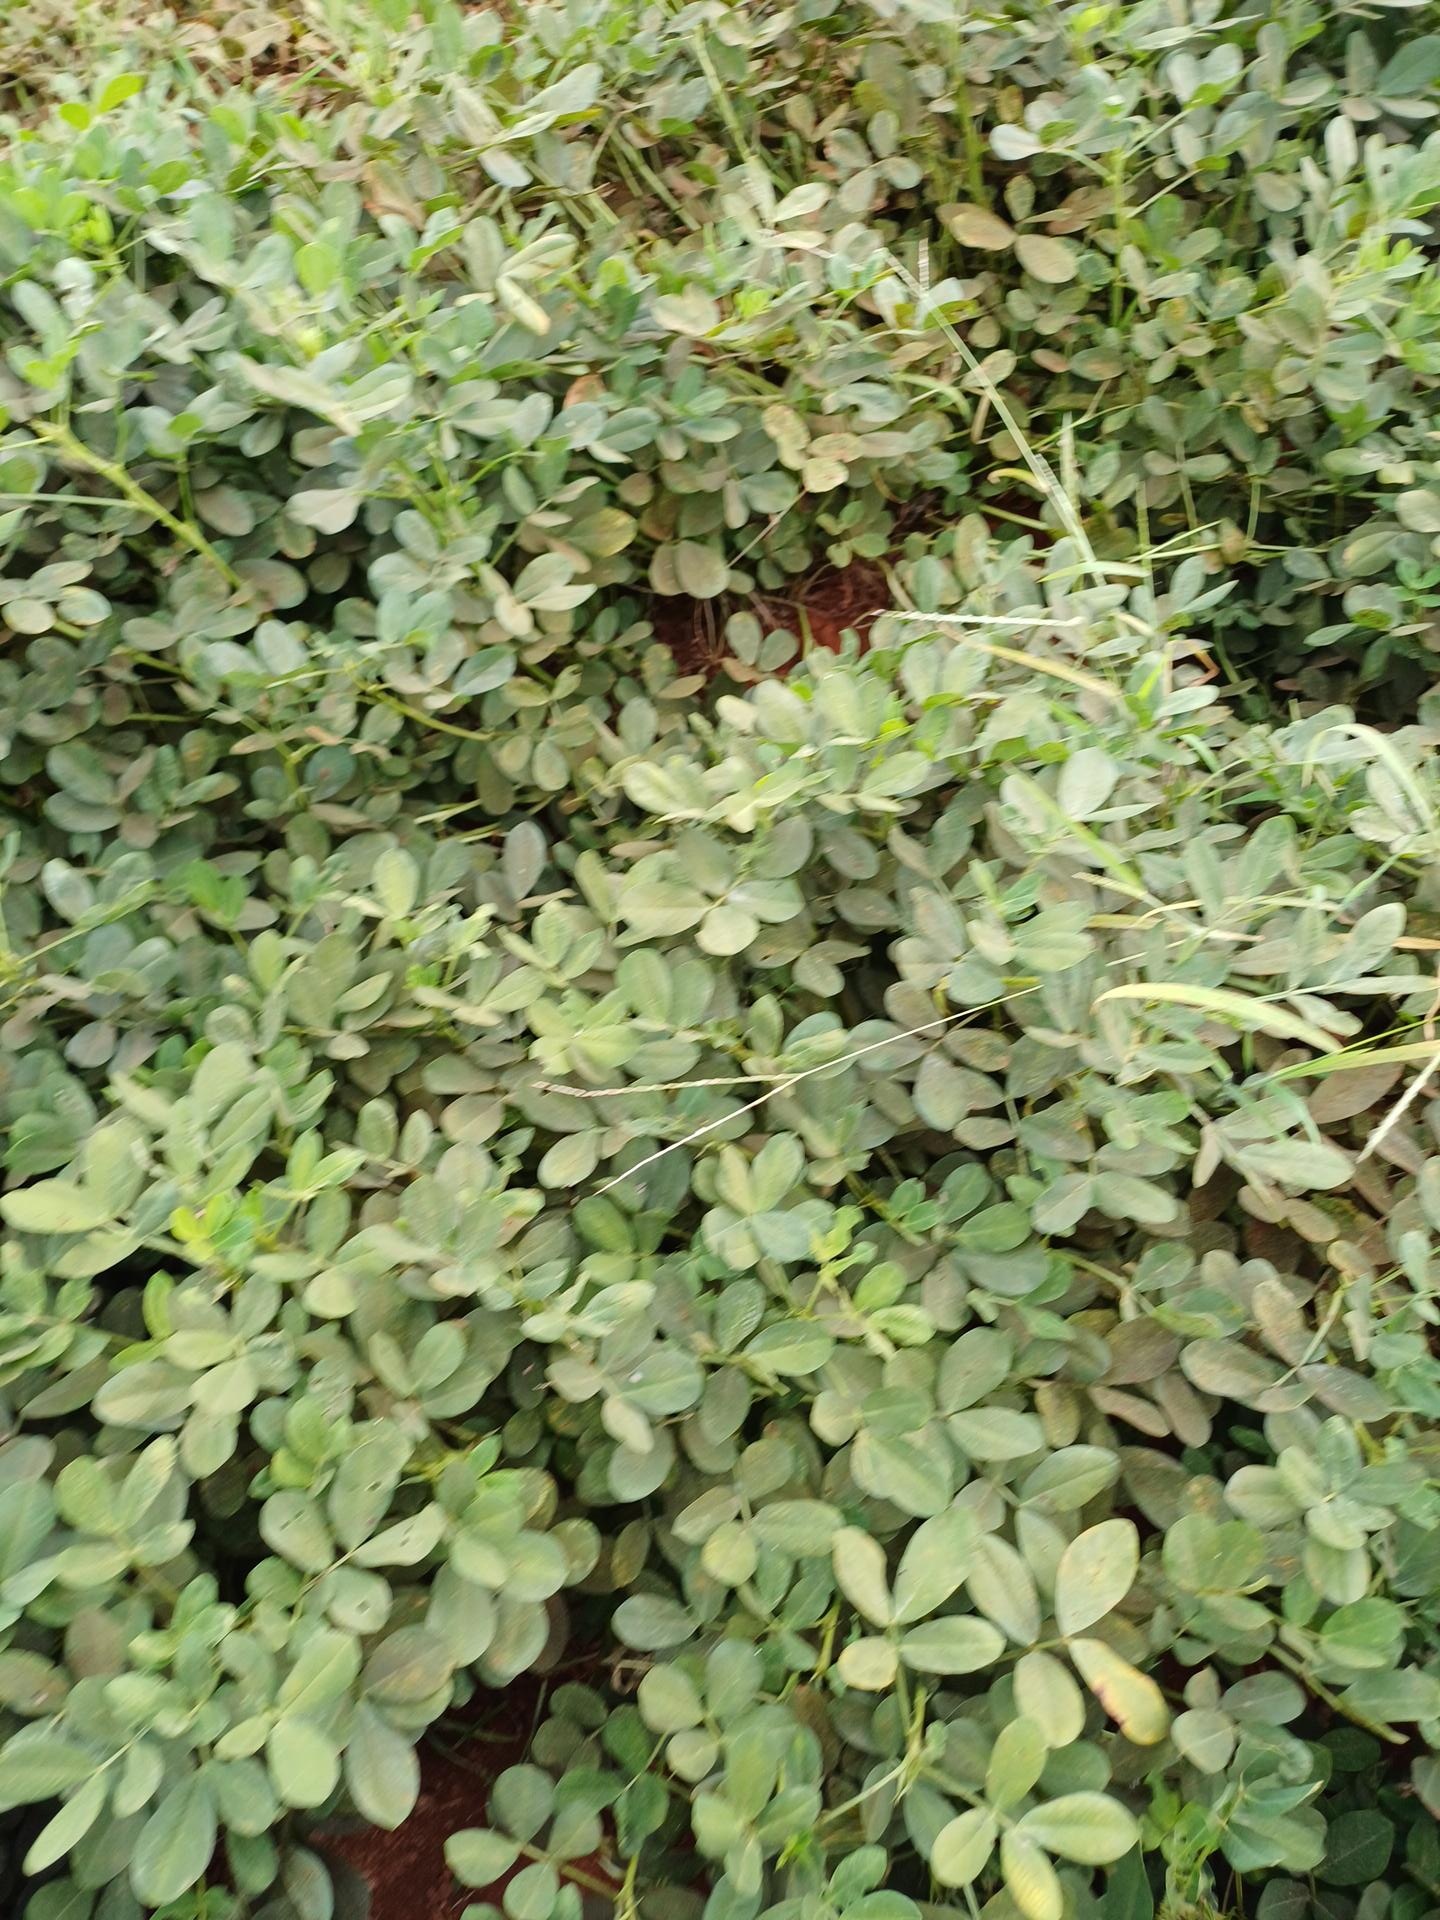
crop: groundnut
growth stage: maturity
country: Kenya
